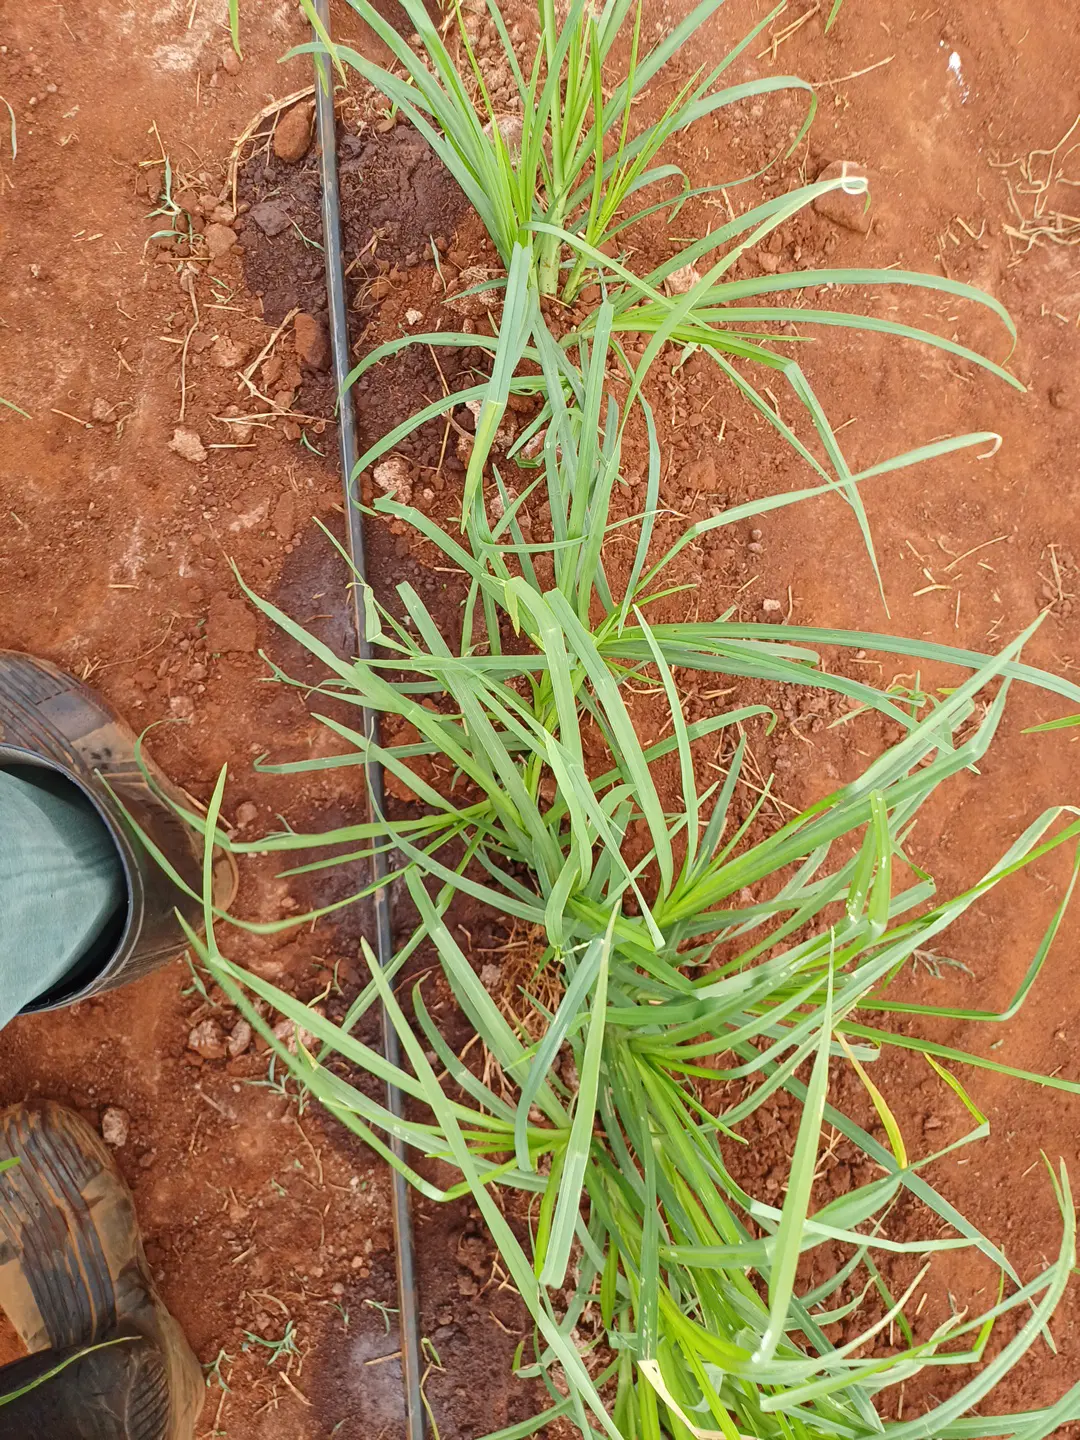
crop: finger millet
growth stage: elongation stem
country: Kenya
